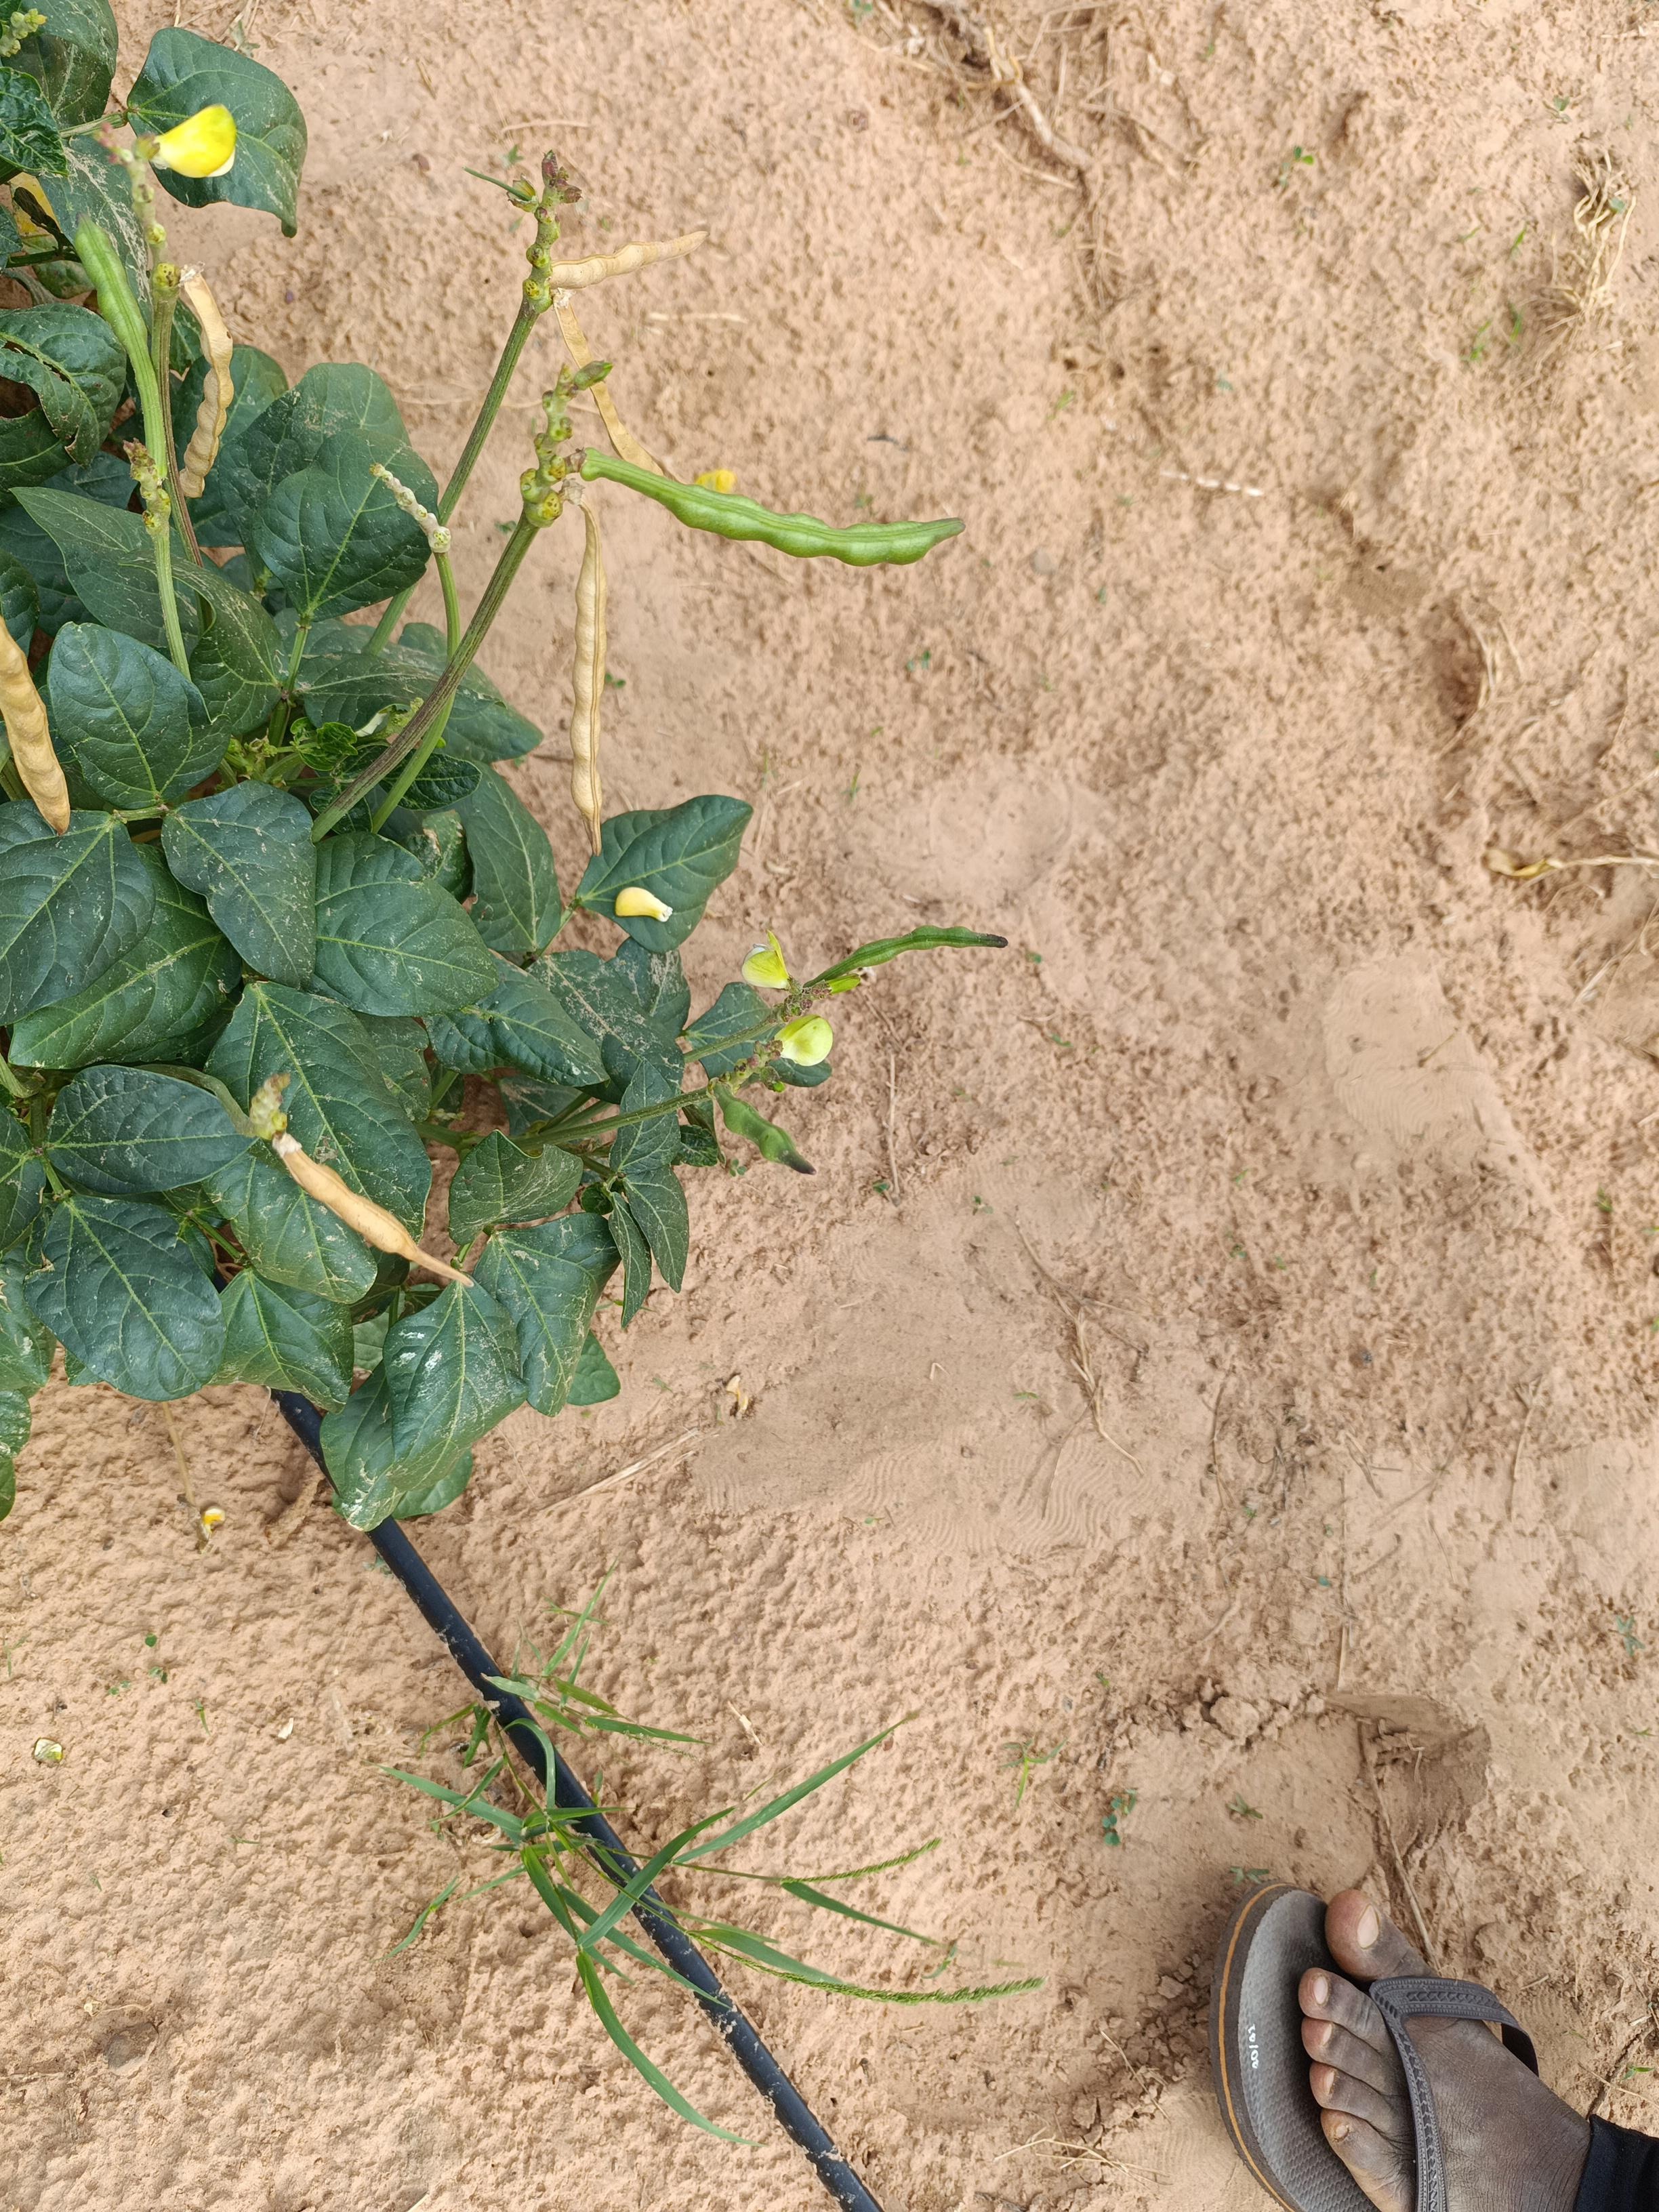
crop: cowpea
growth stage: development pod
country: Nigeria
